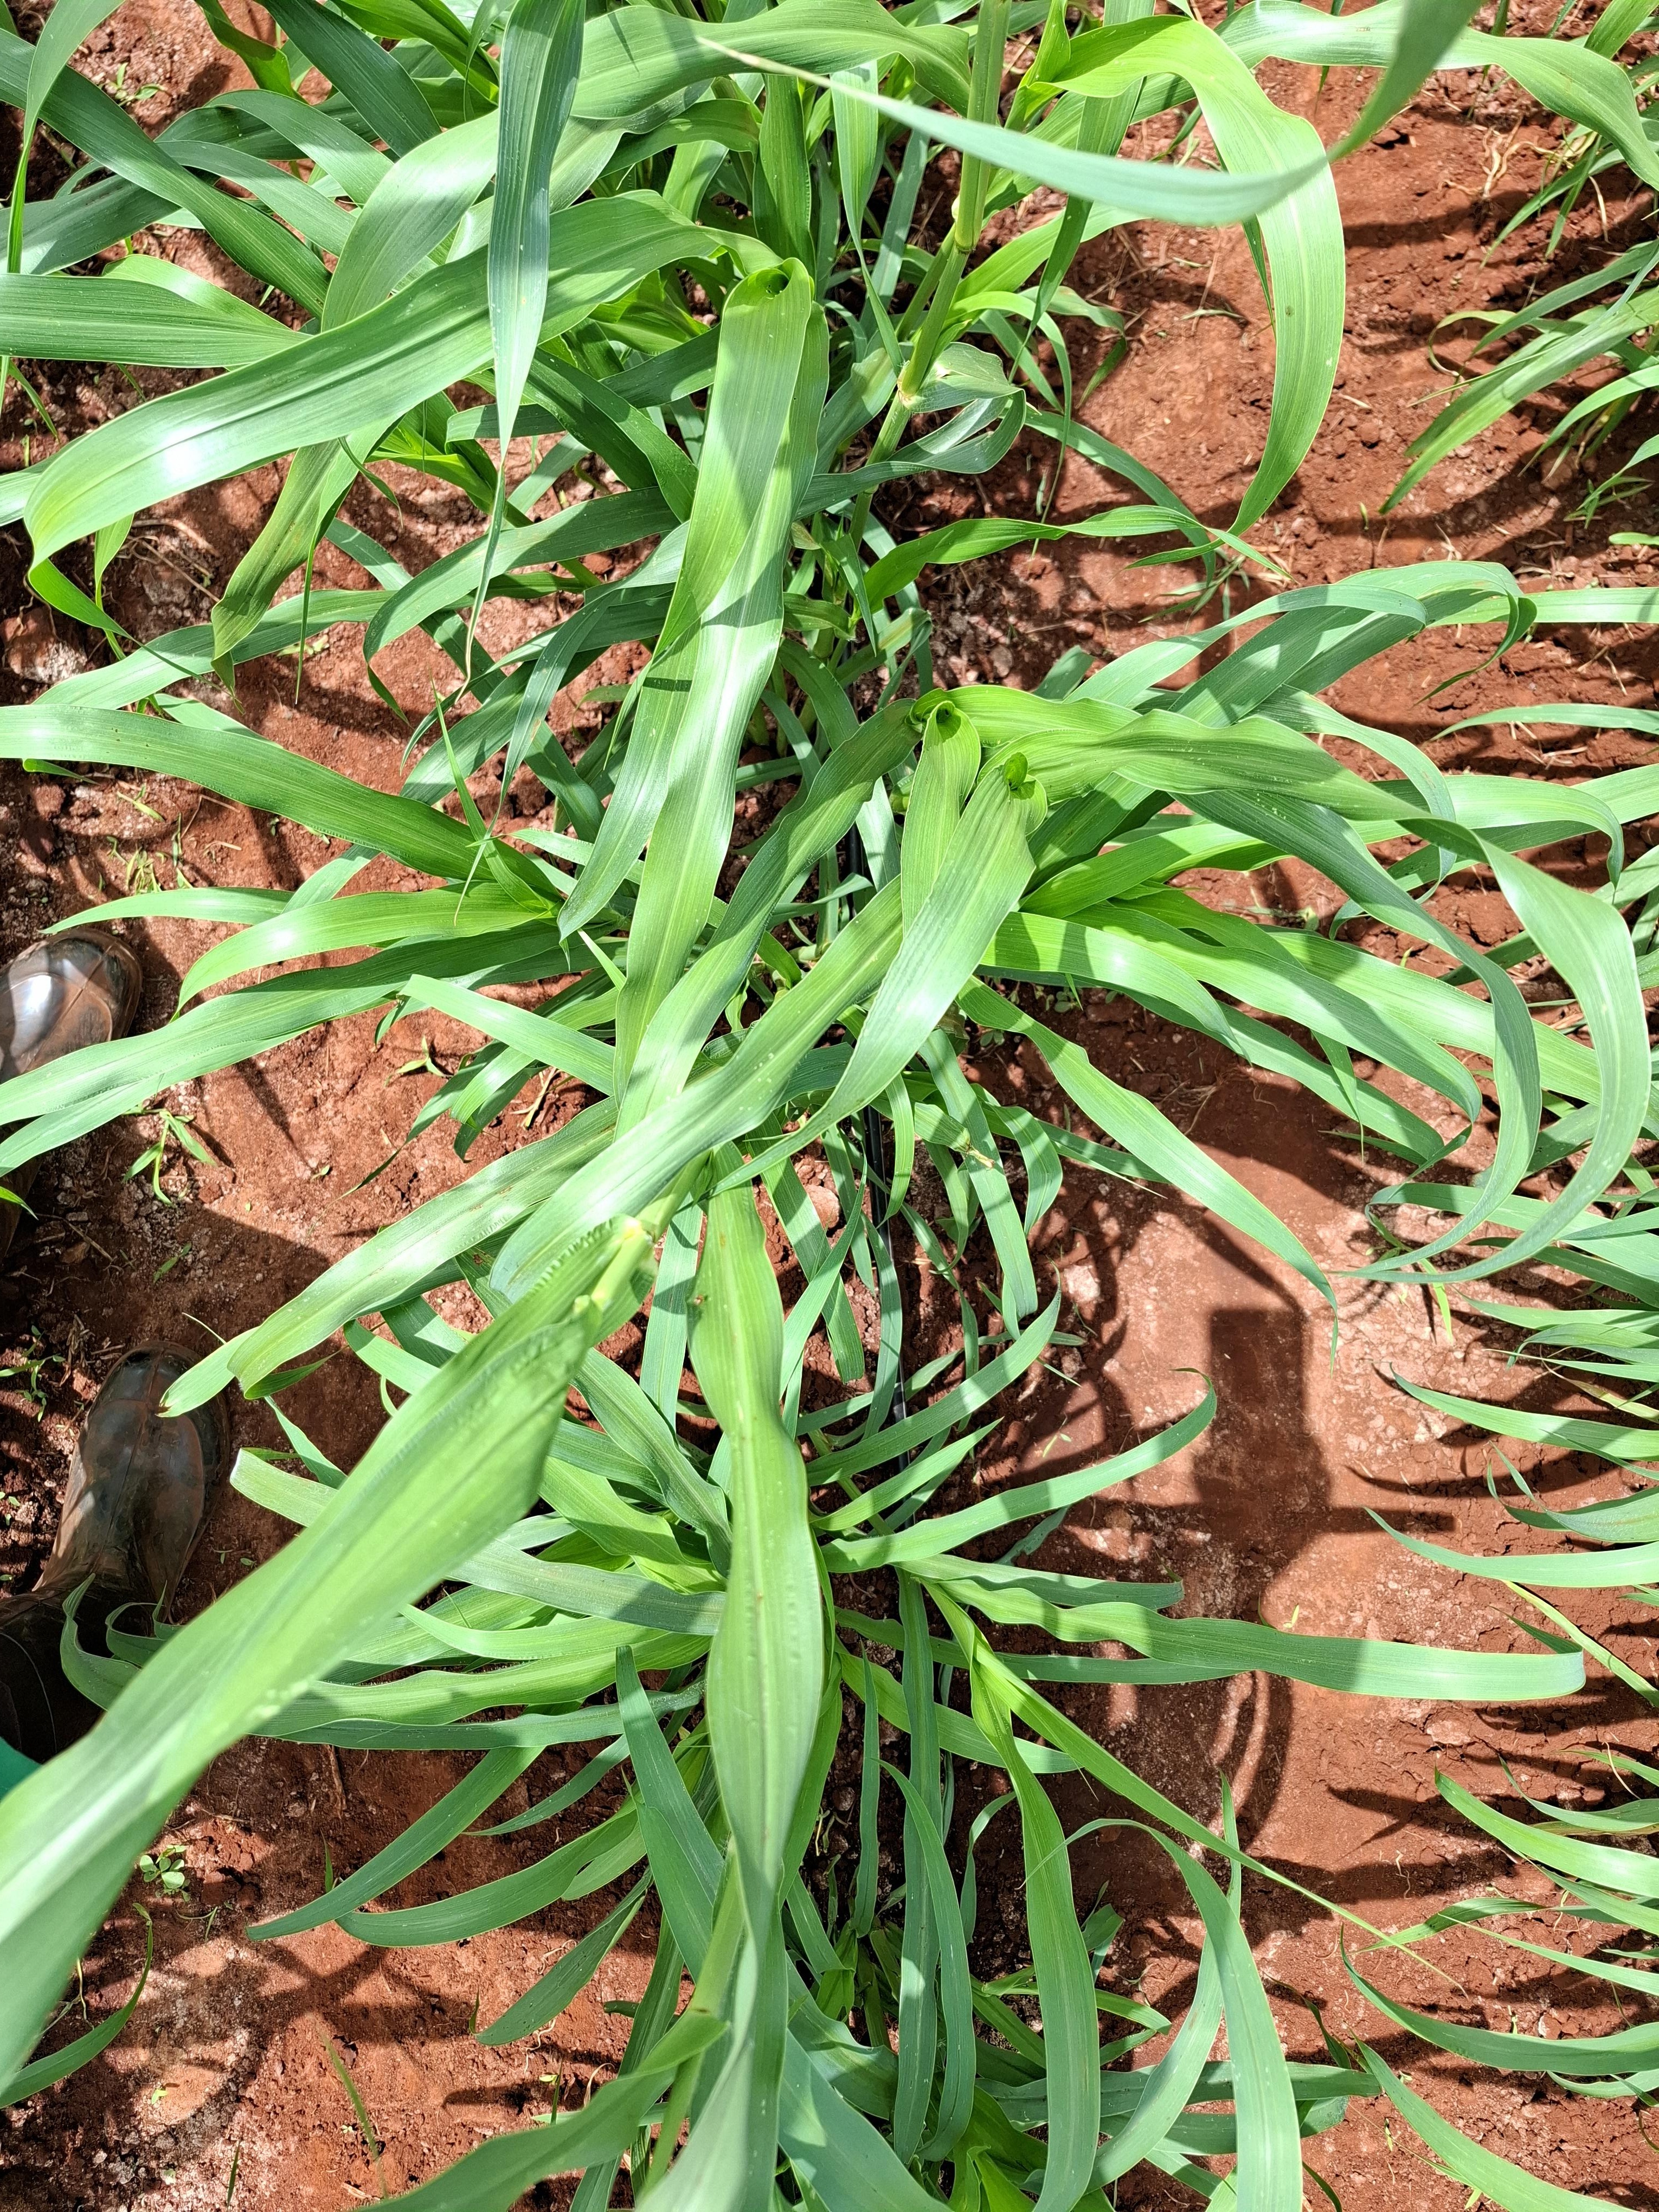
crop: pearl millet
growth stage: elongation stem
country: Kenya
